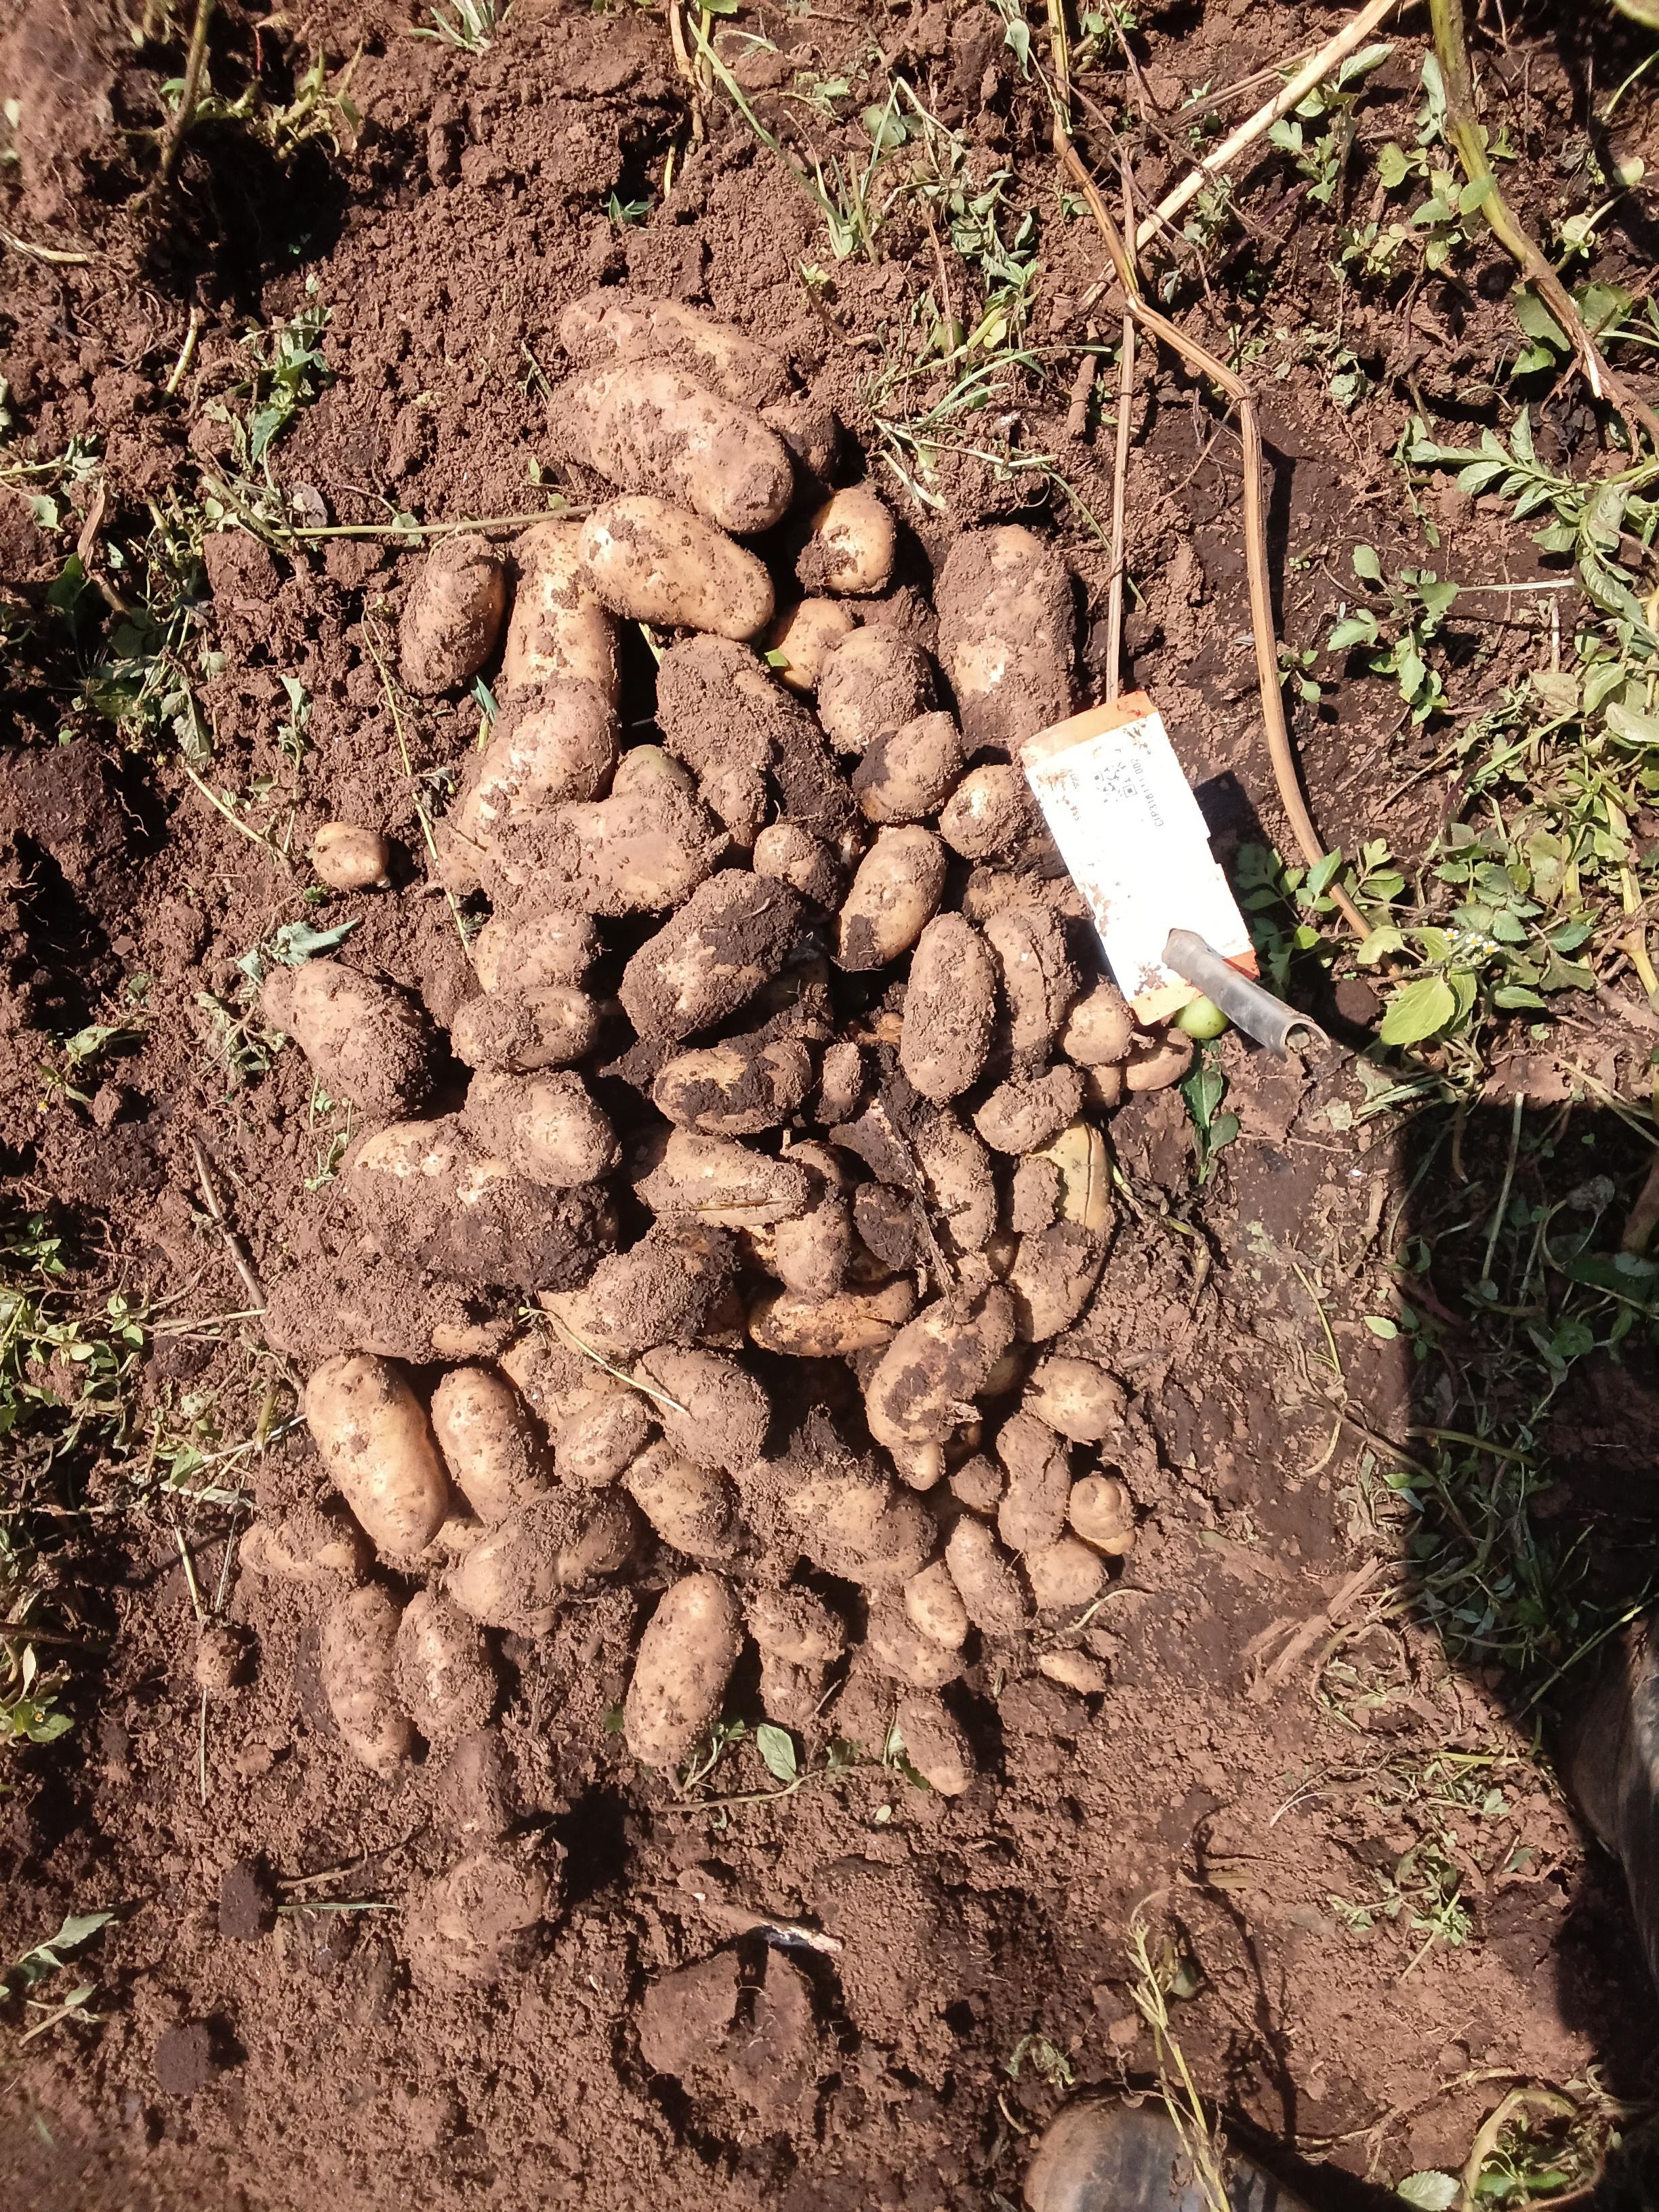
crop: potato
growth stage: harvest
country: Kenya
